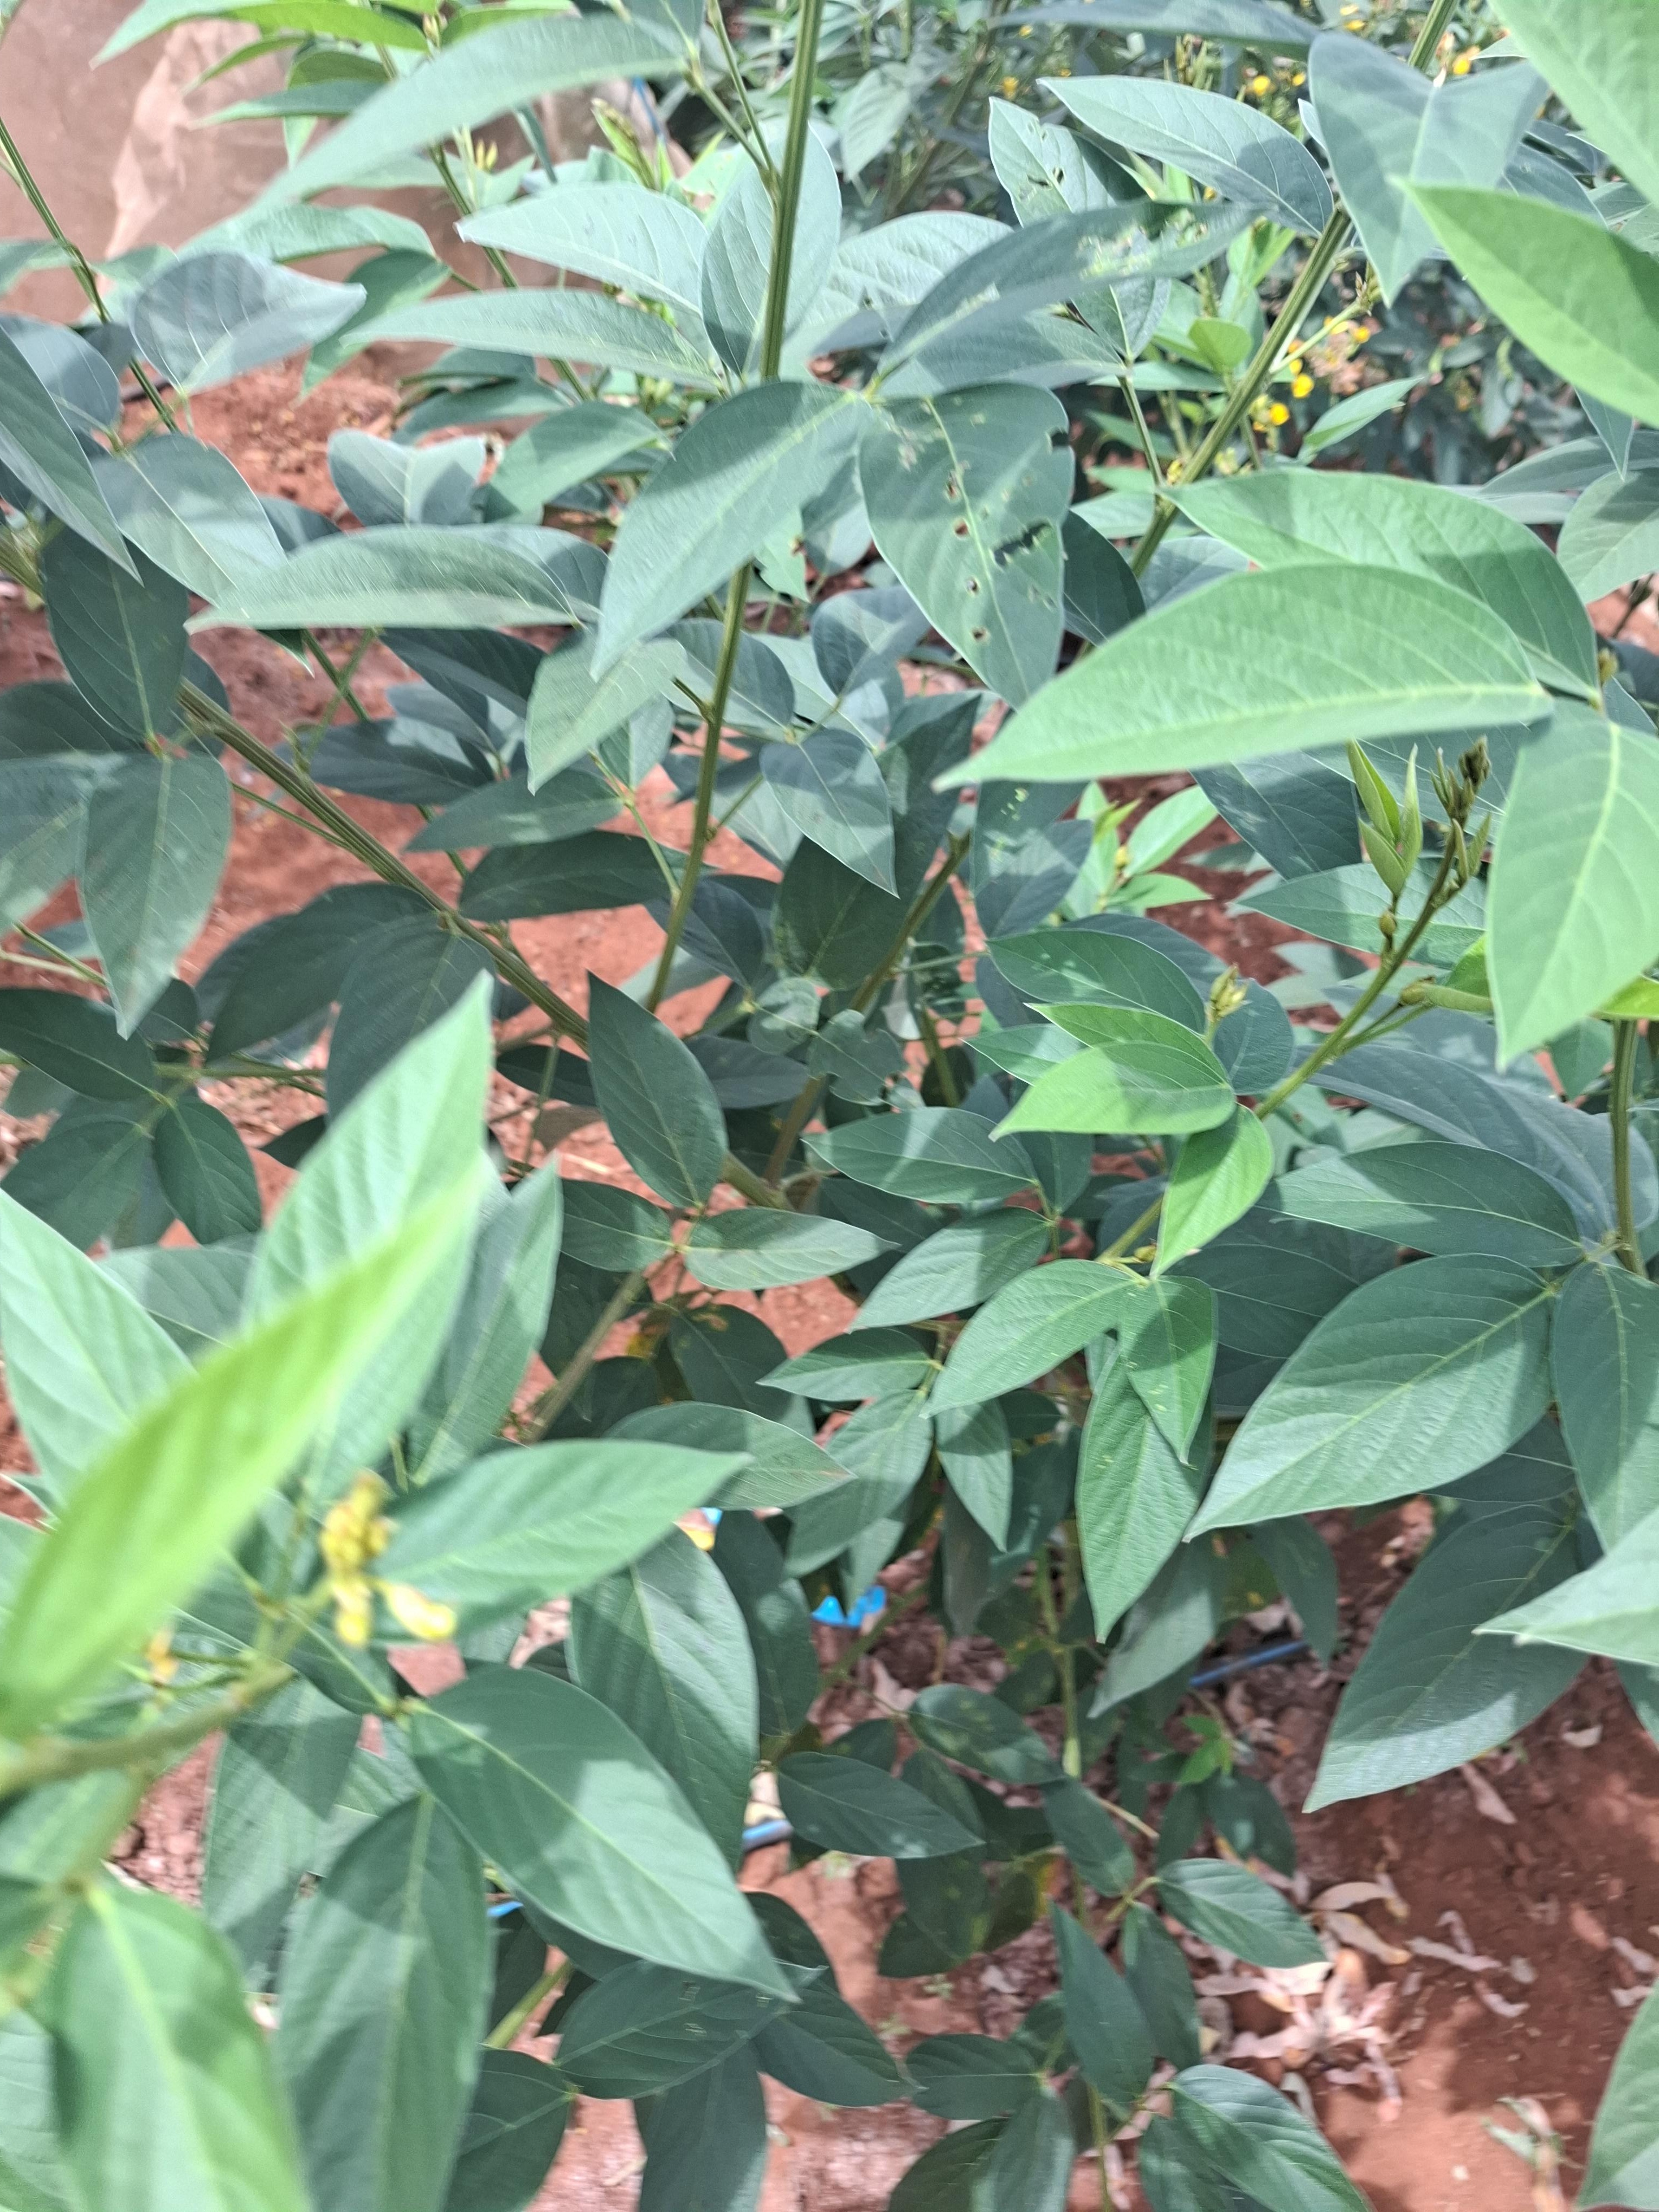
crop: pigeonpea
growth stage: development pod
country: Kenya
